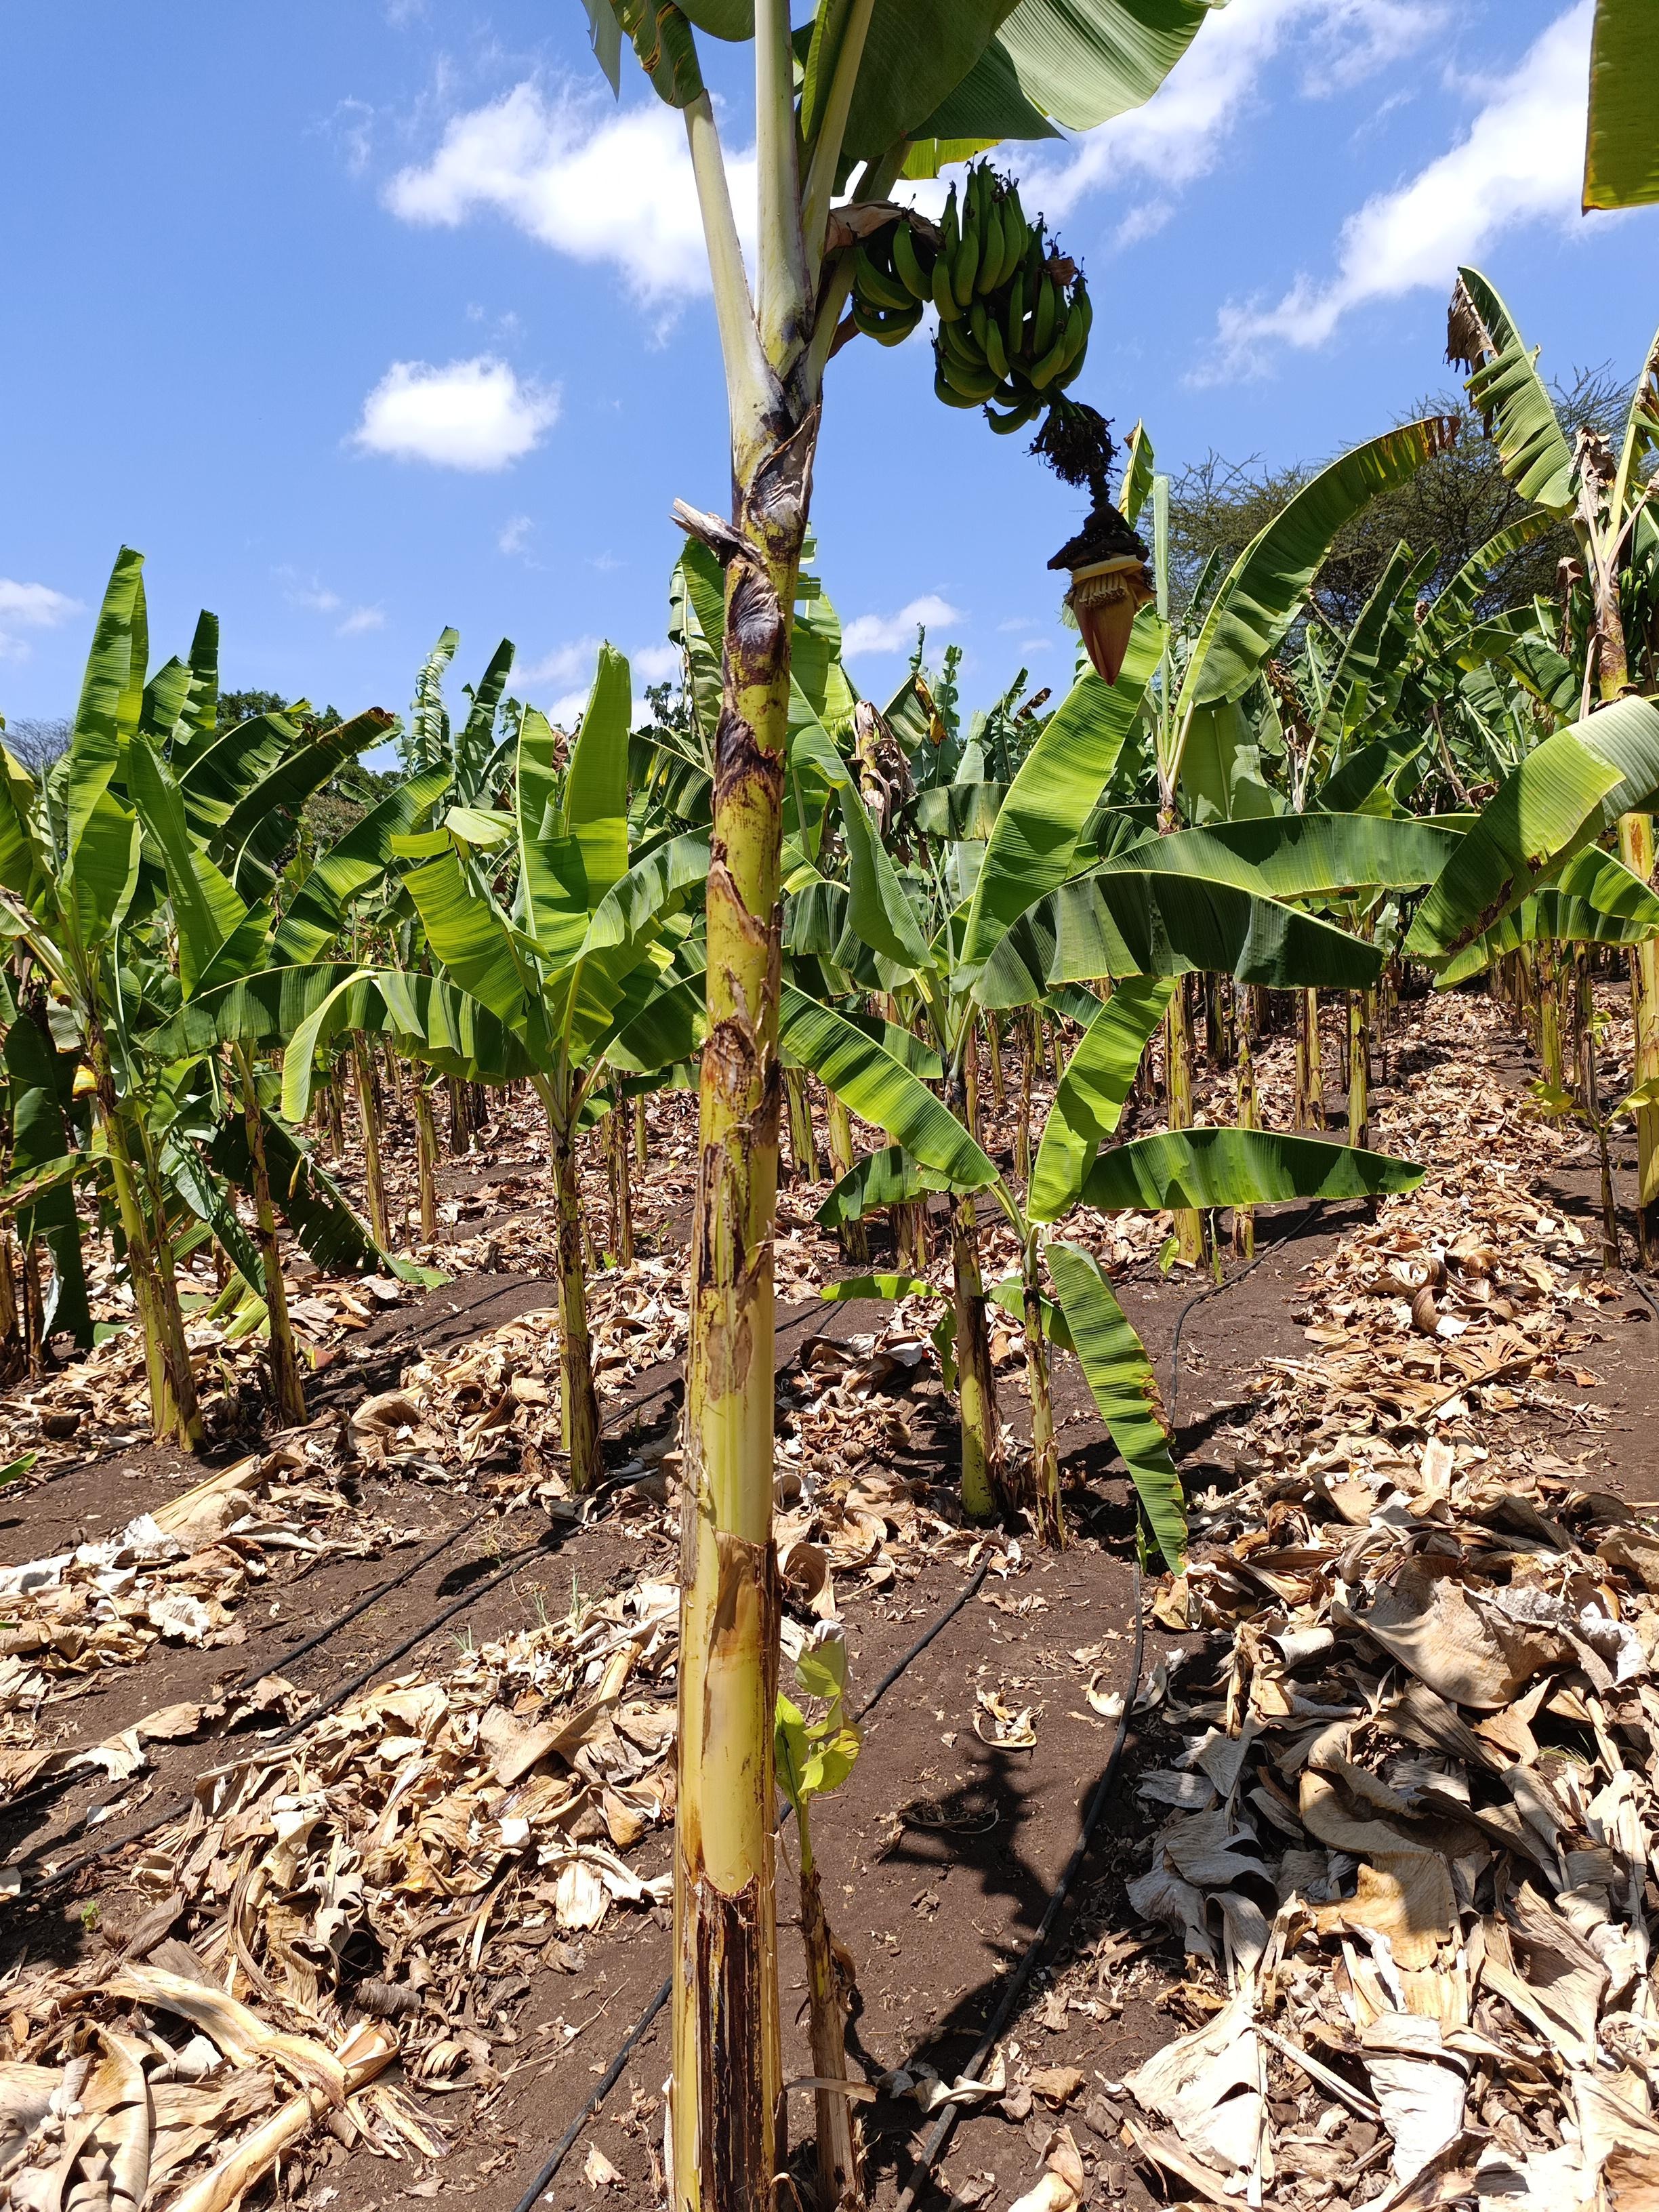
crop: banana
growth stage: vegetative
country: Tanzania
